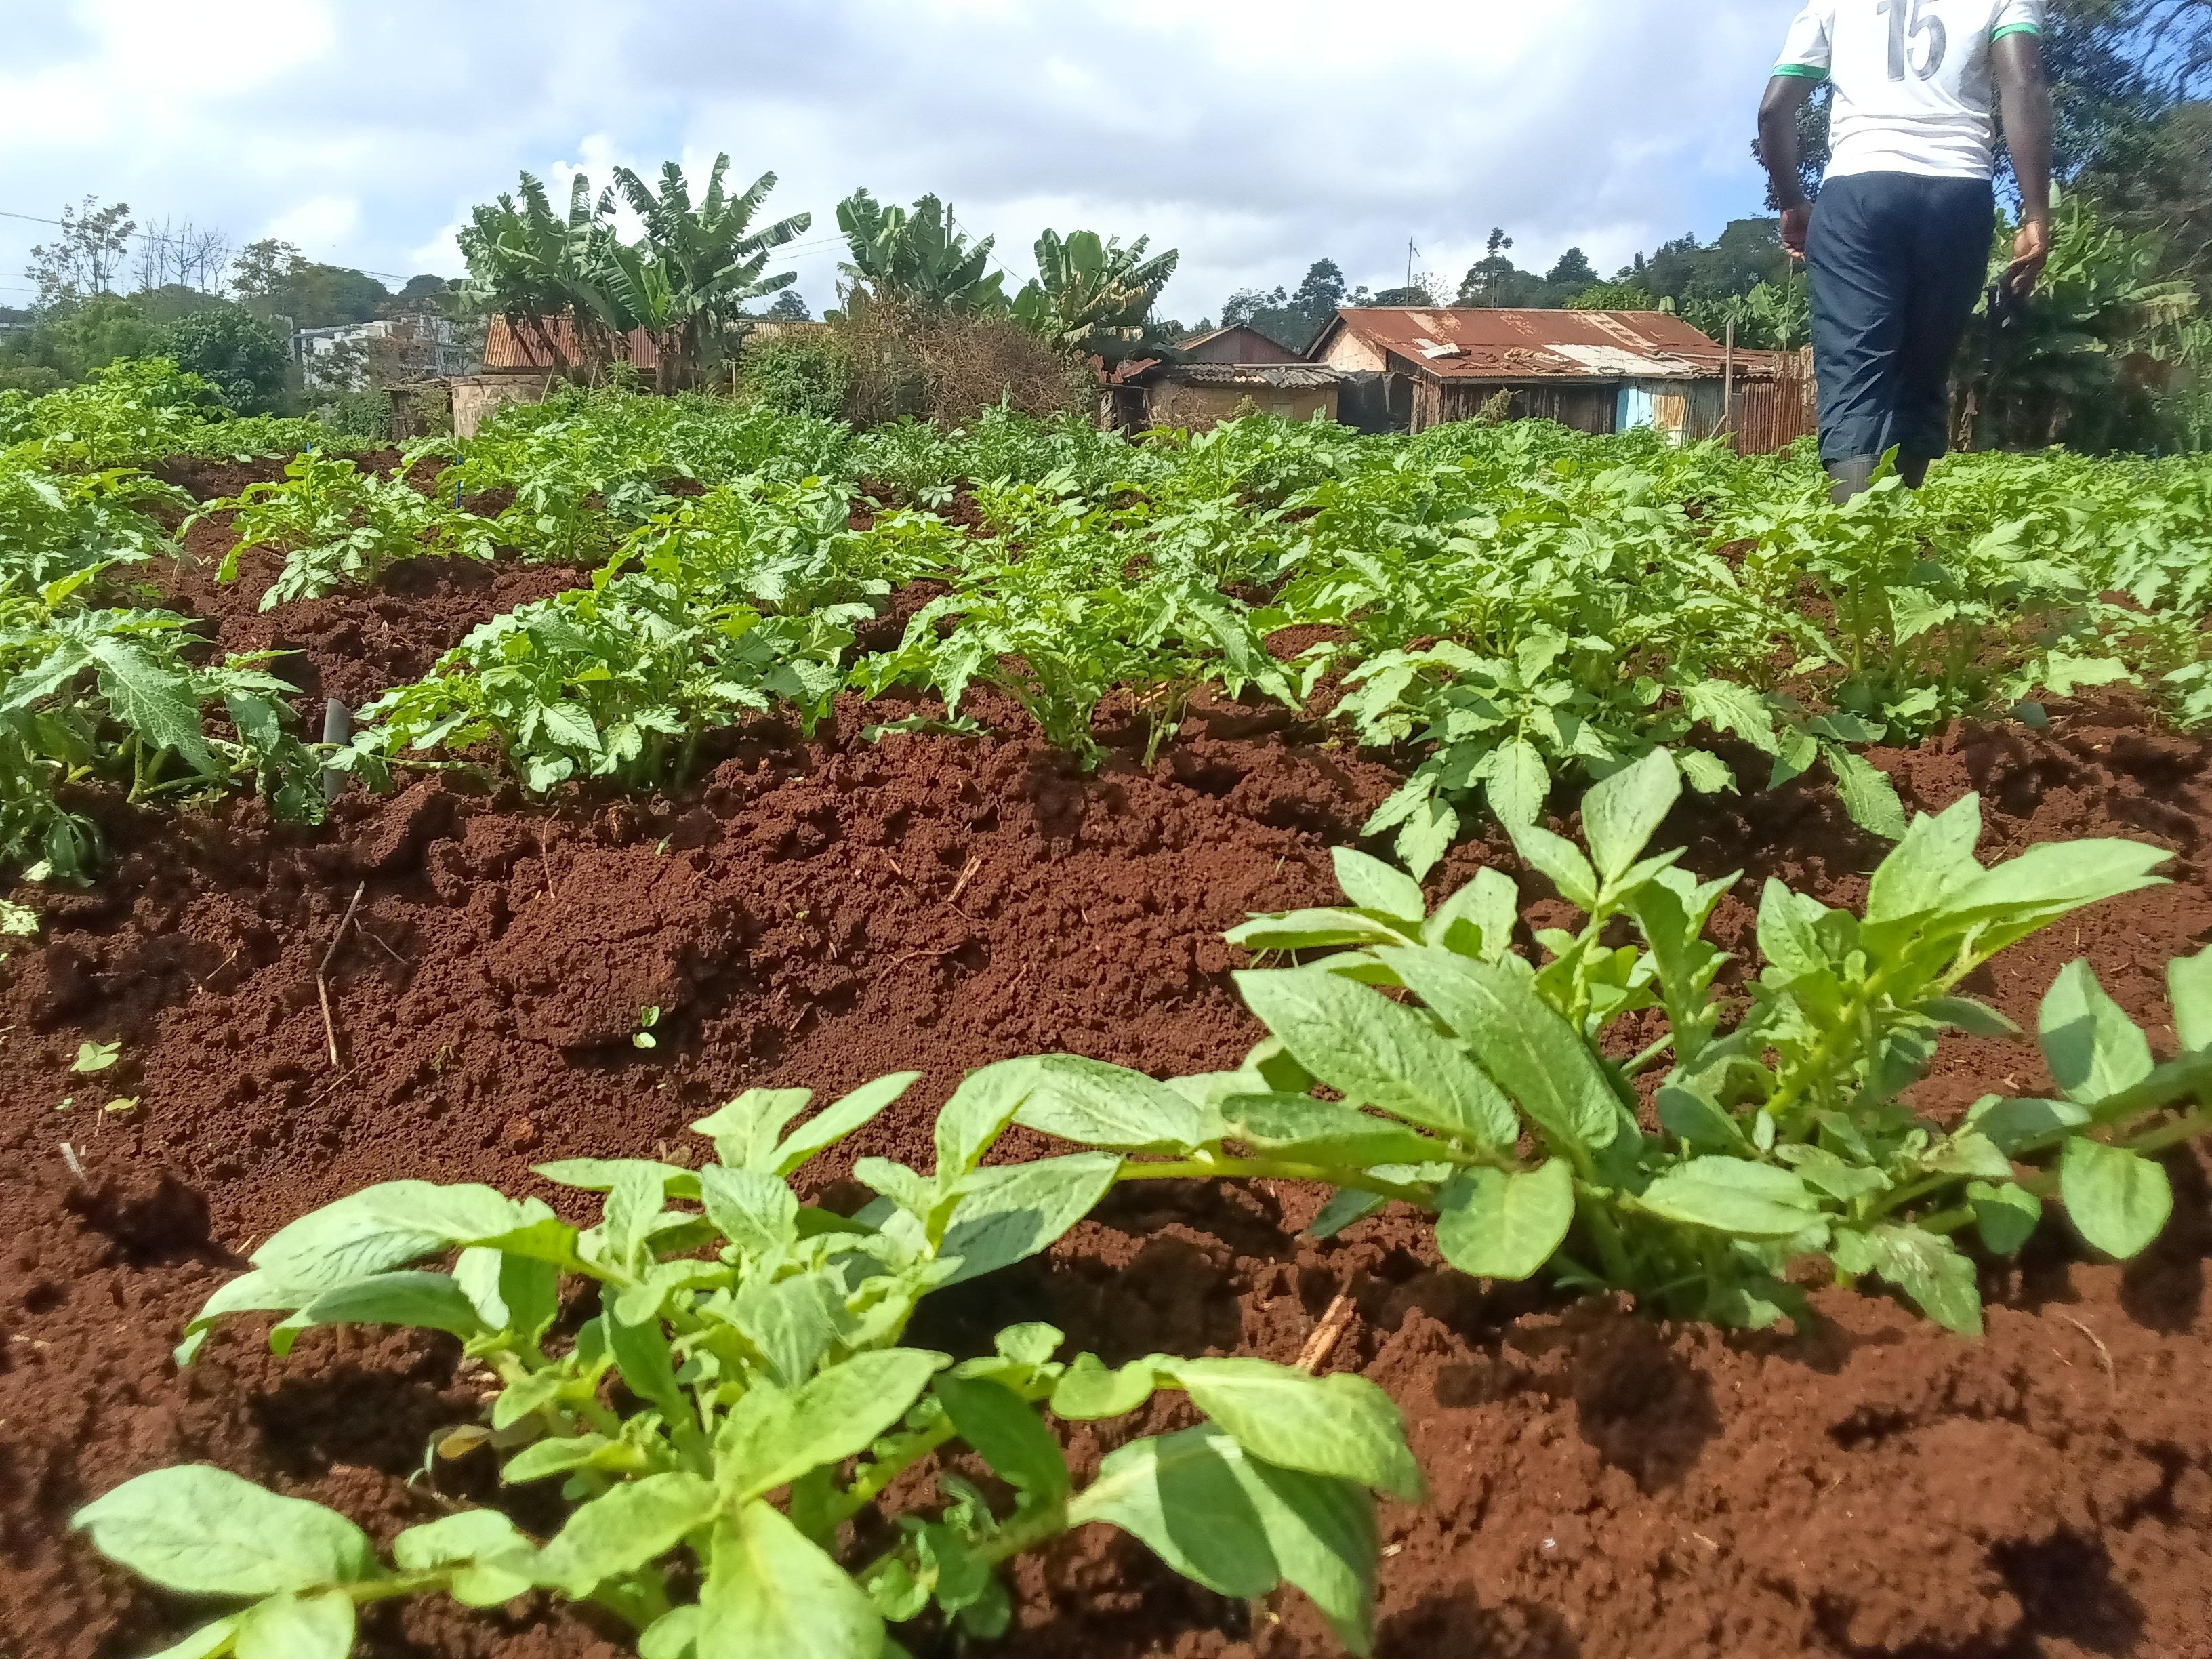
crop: potato
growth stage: vegetative
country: Kenya
